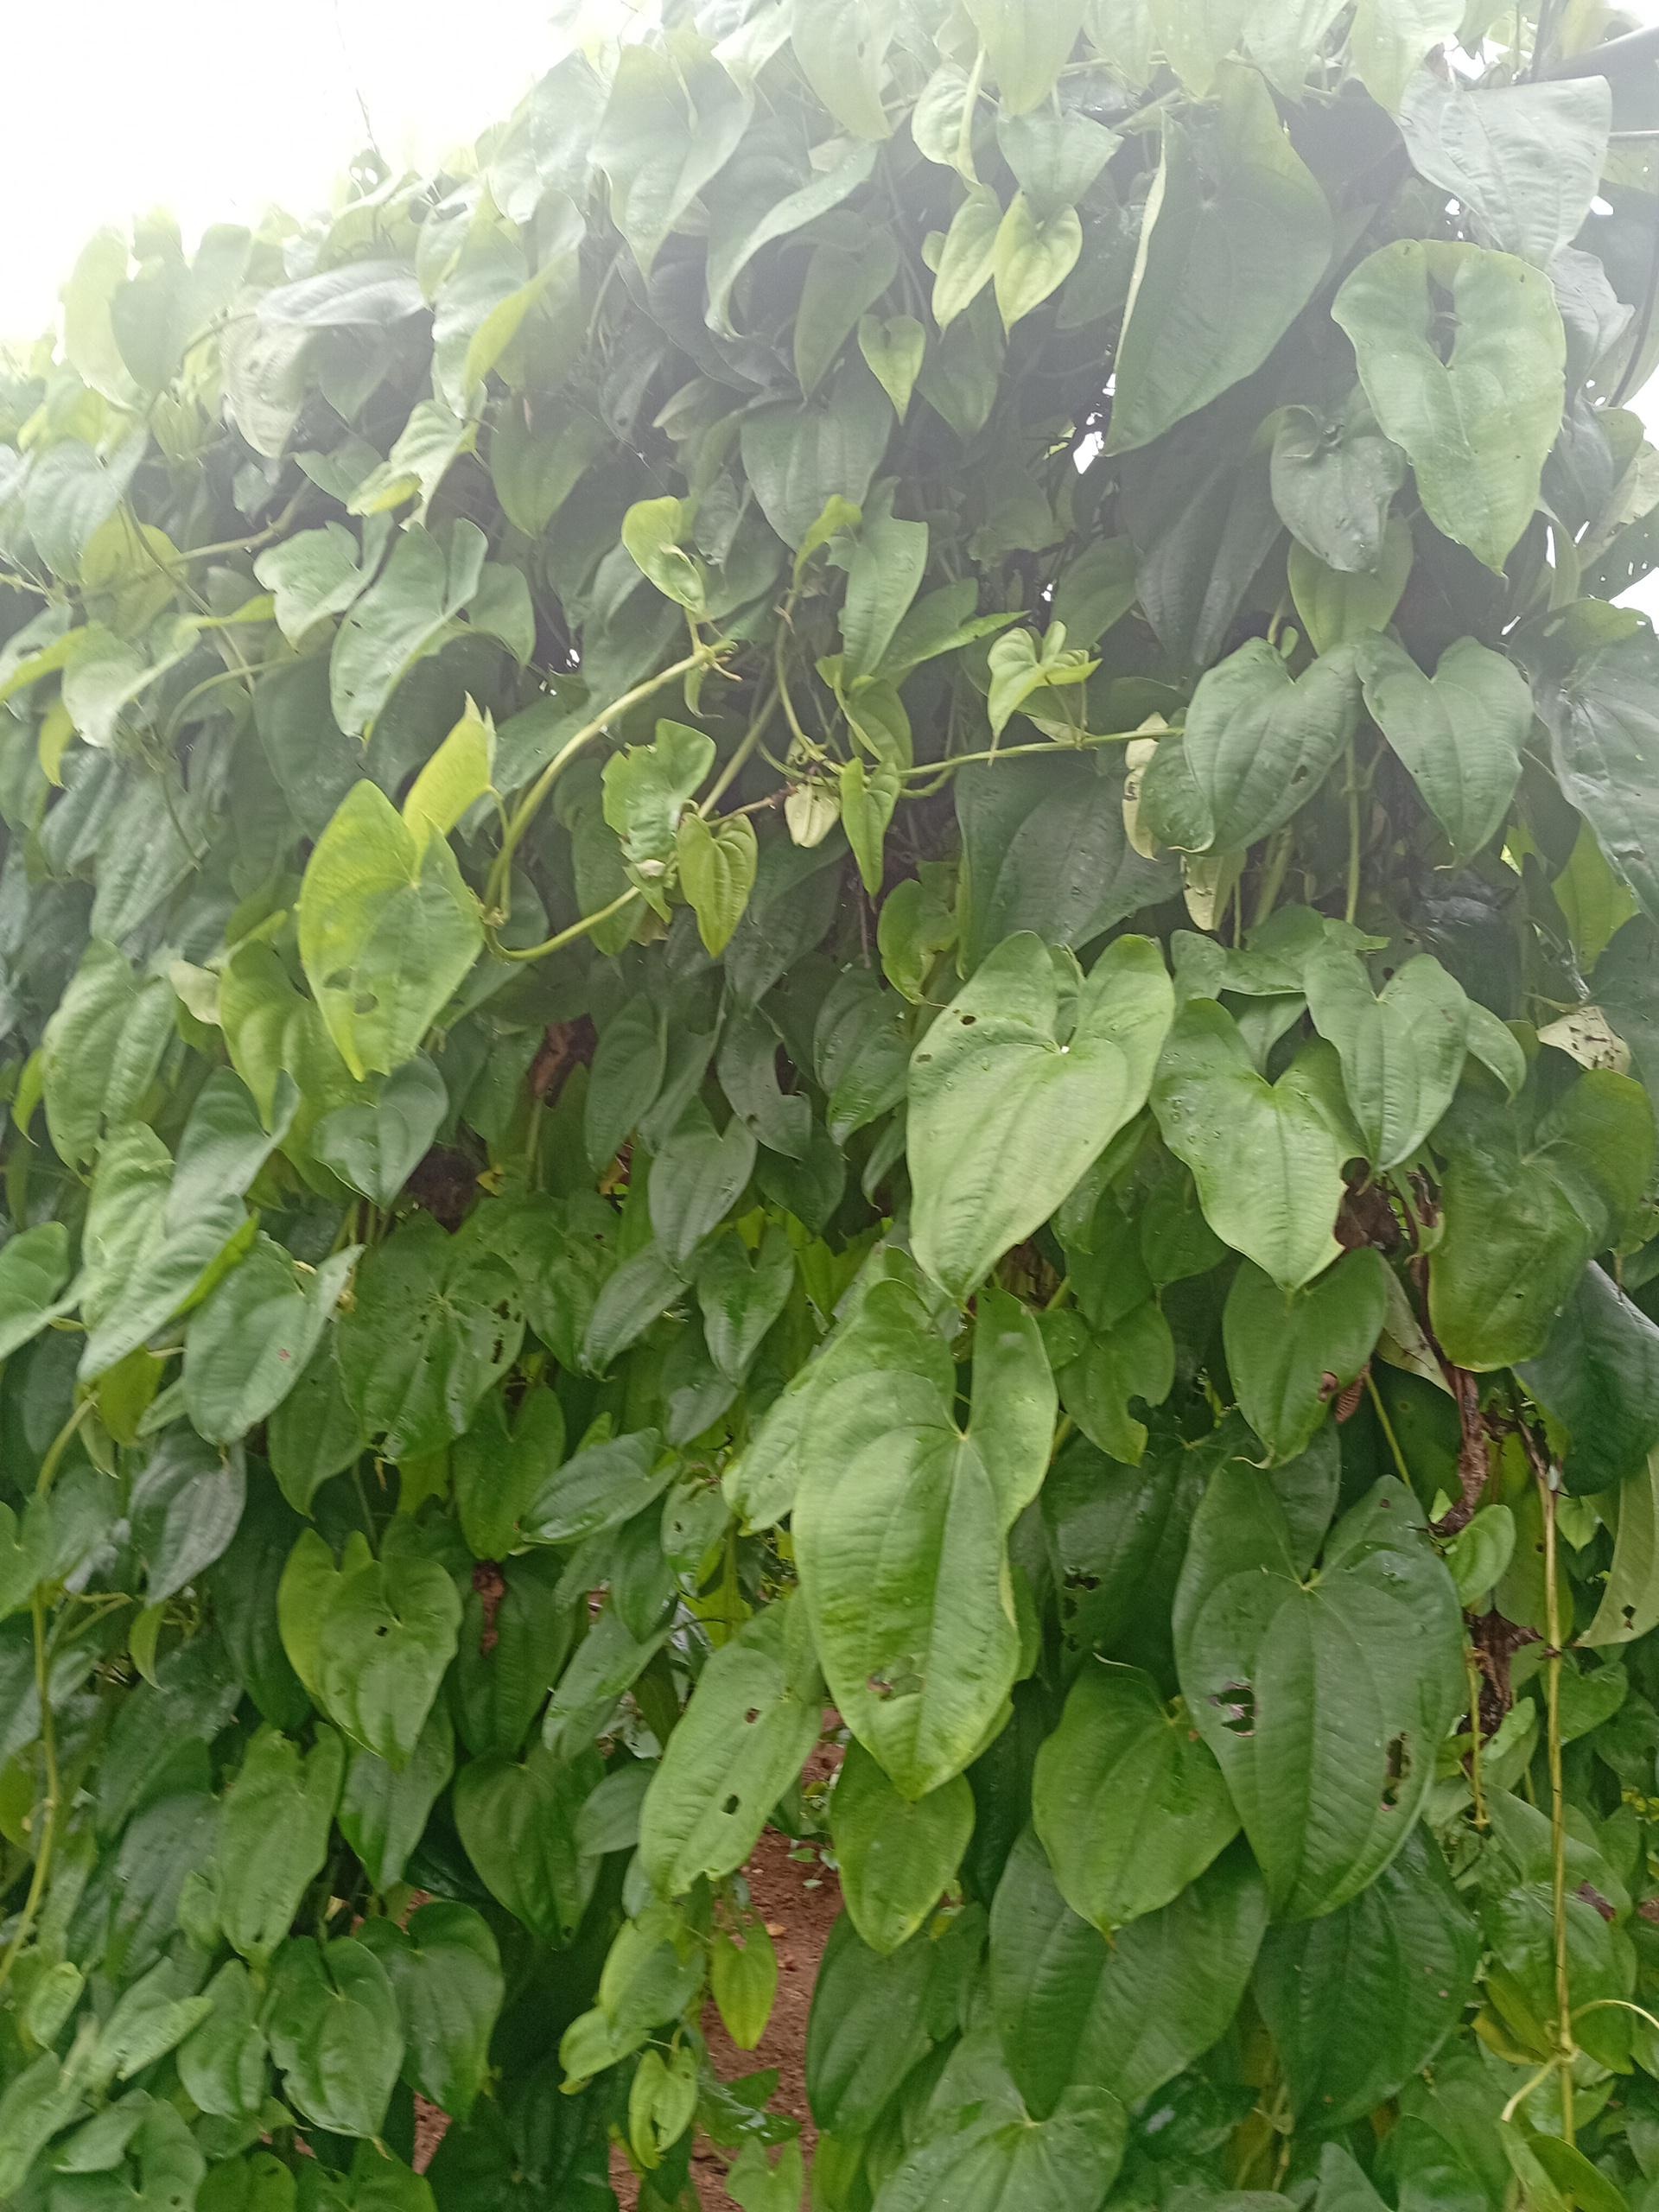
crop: yam
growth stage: vegetative
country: Nigeria
